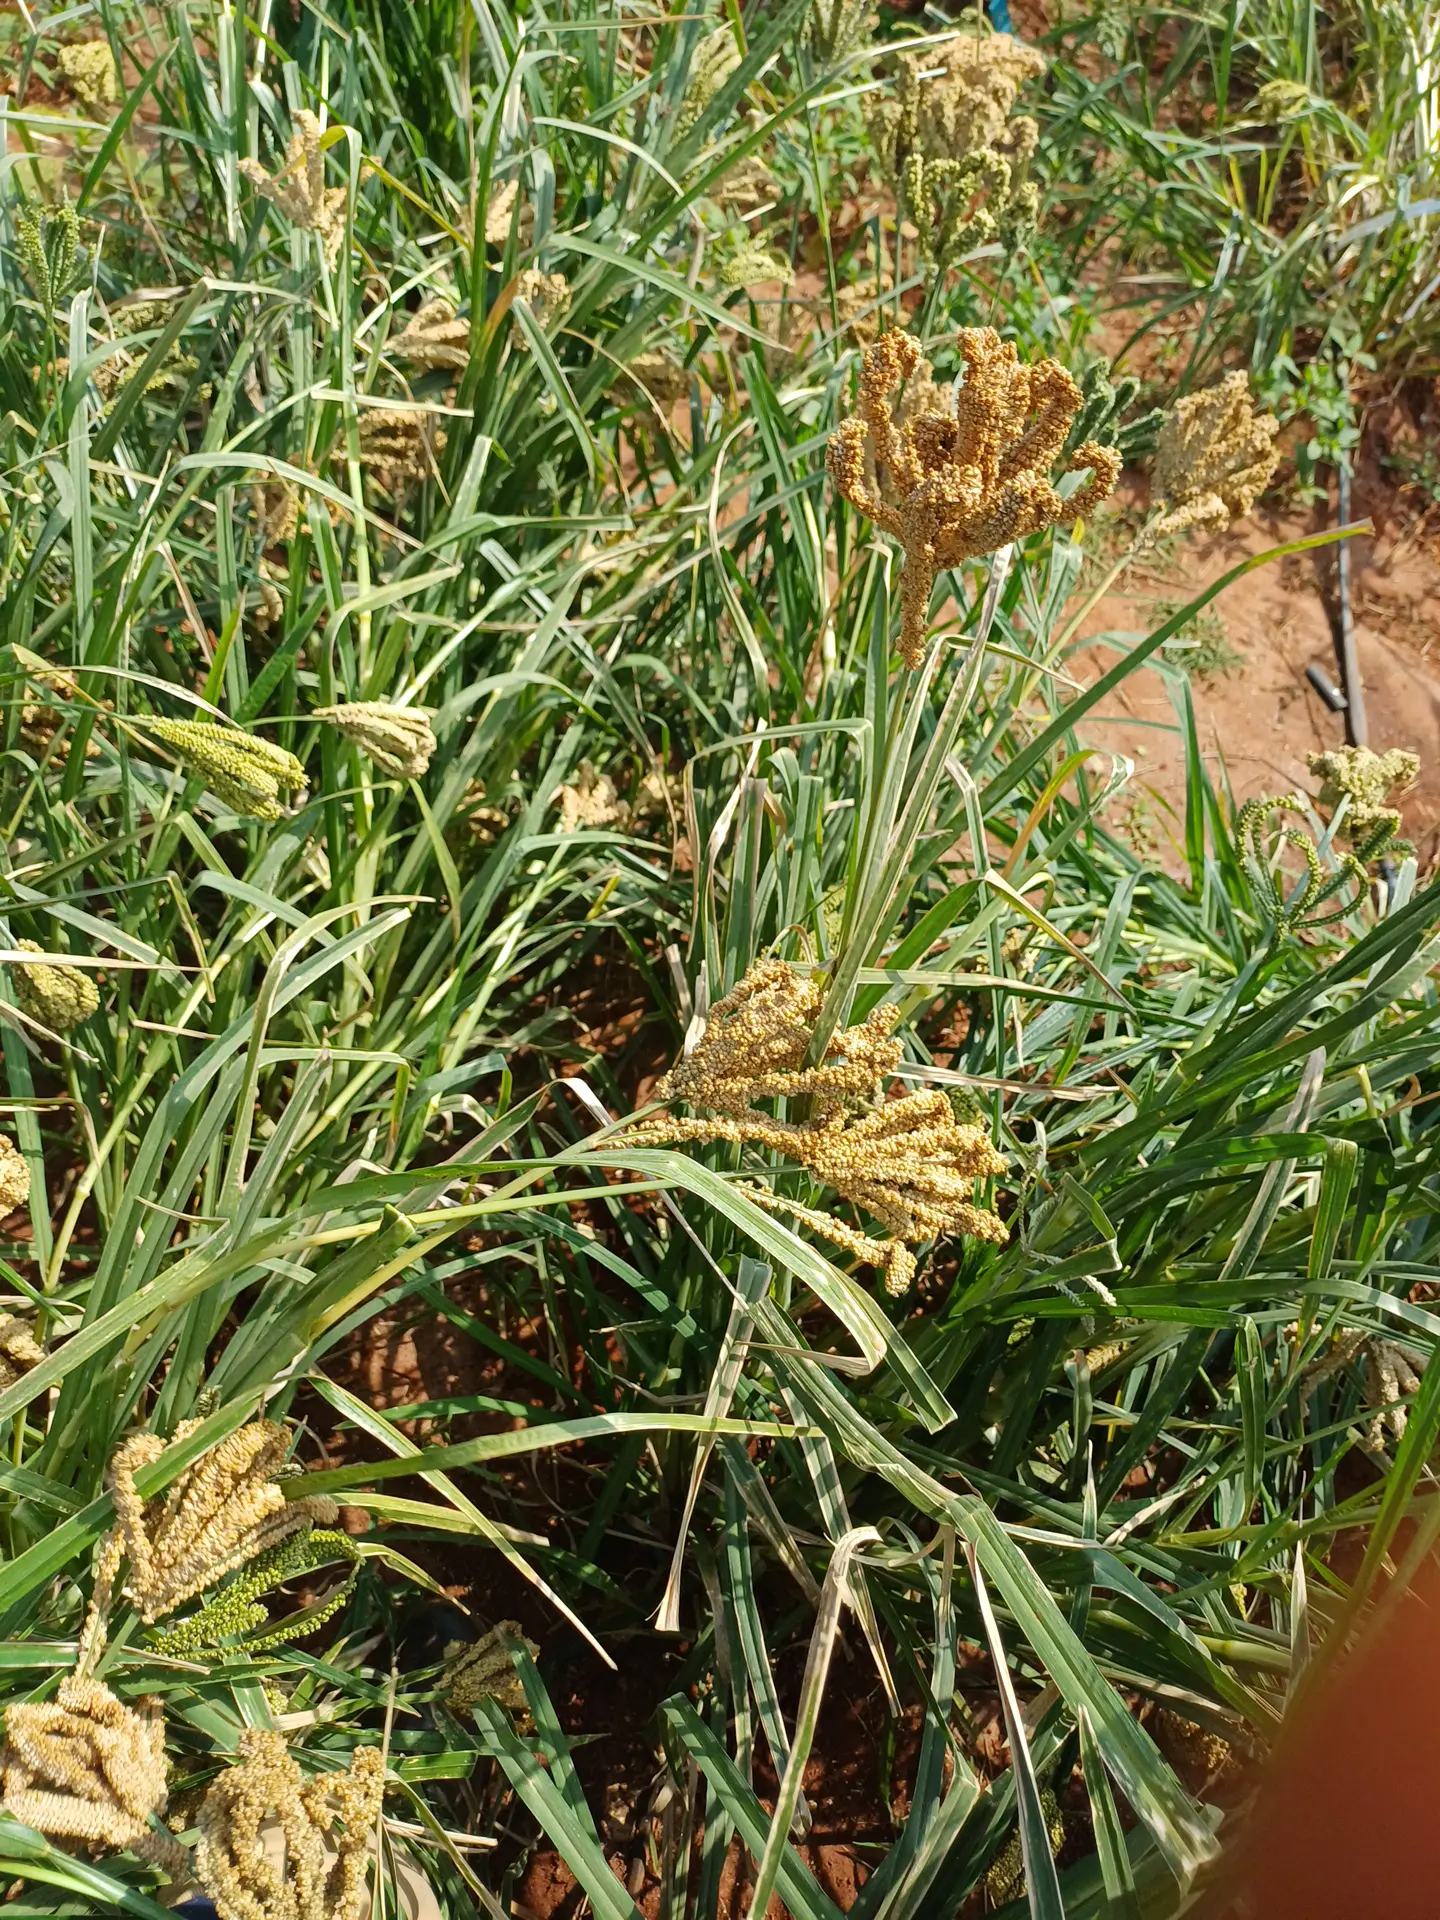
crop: finger millet
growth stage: filling grain
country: Kenya
